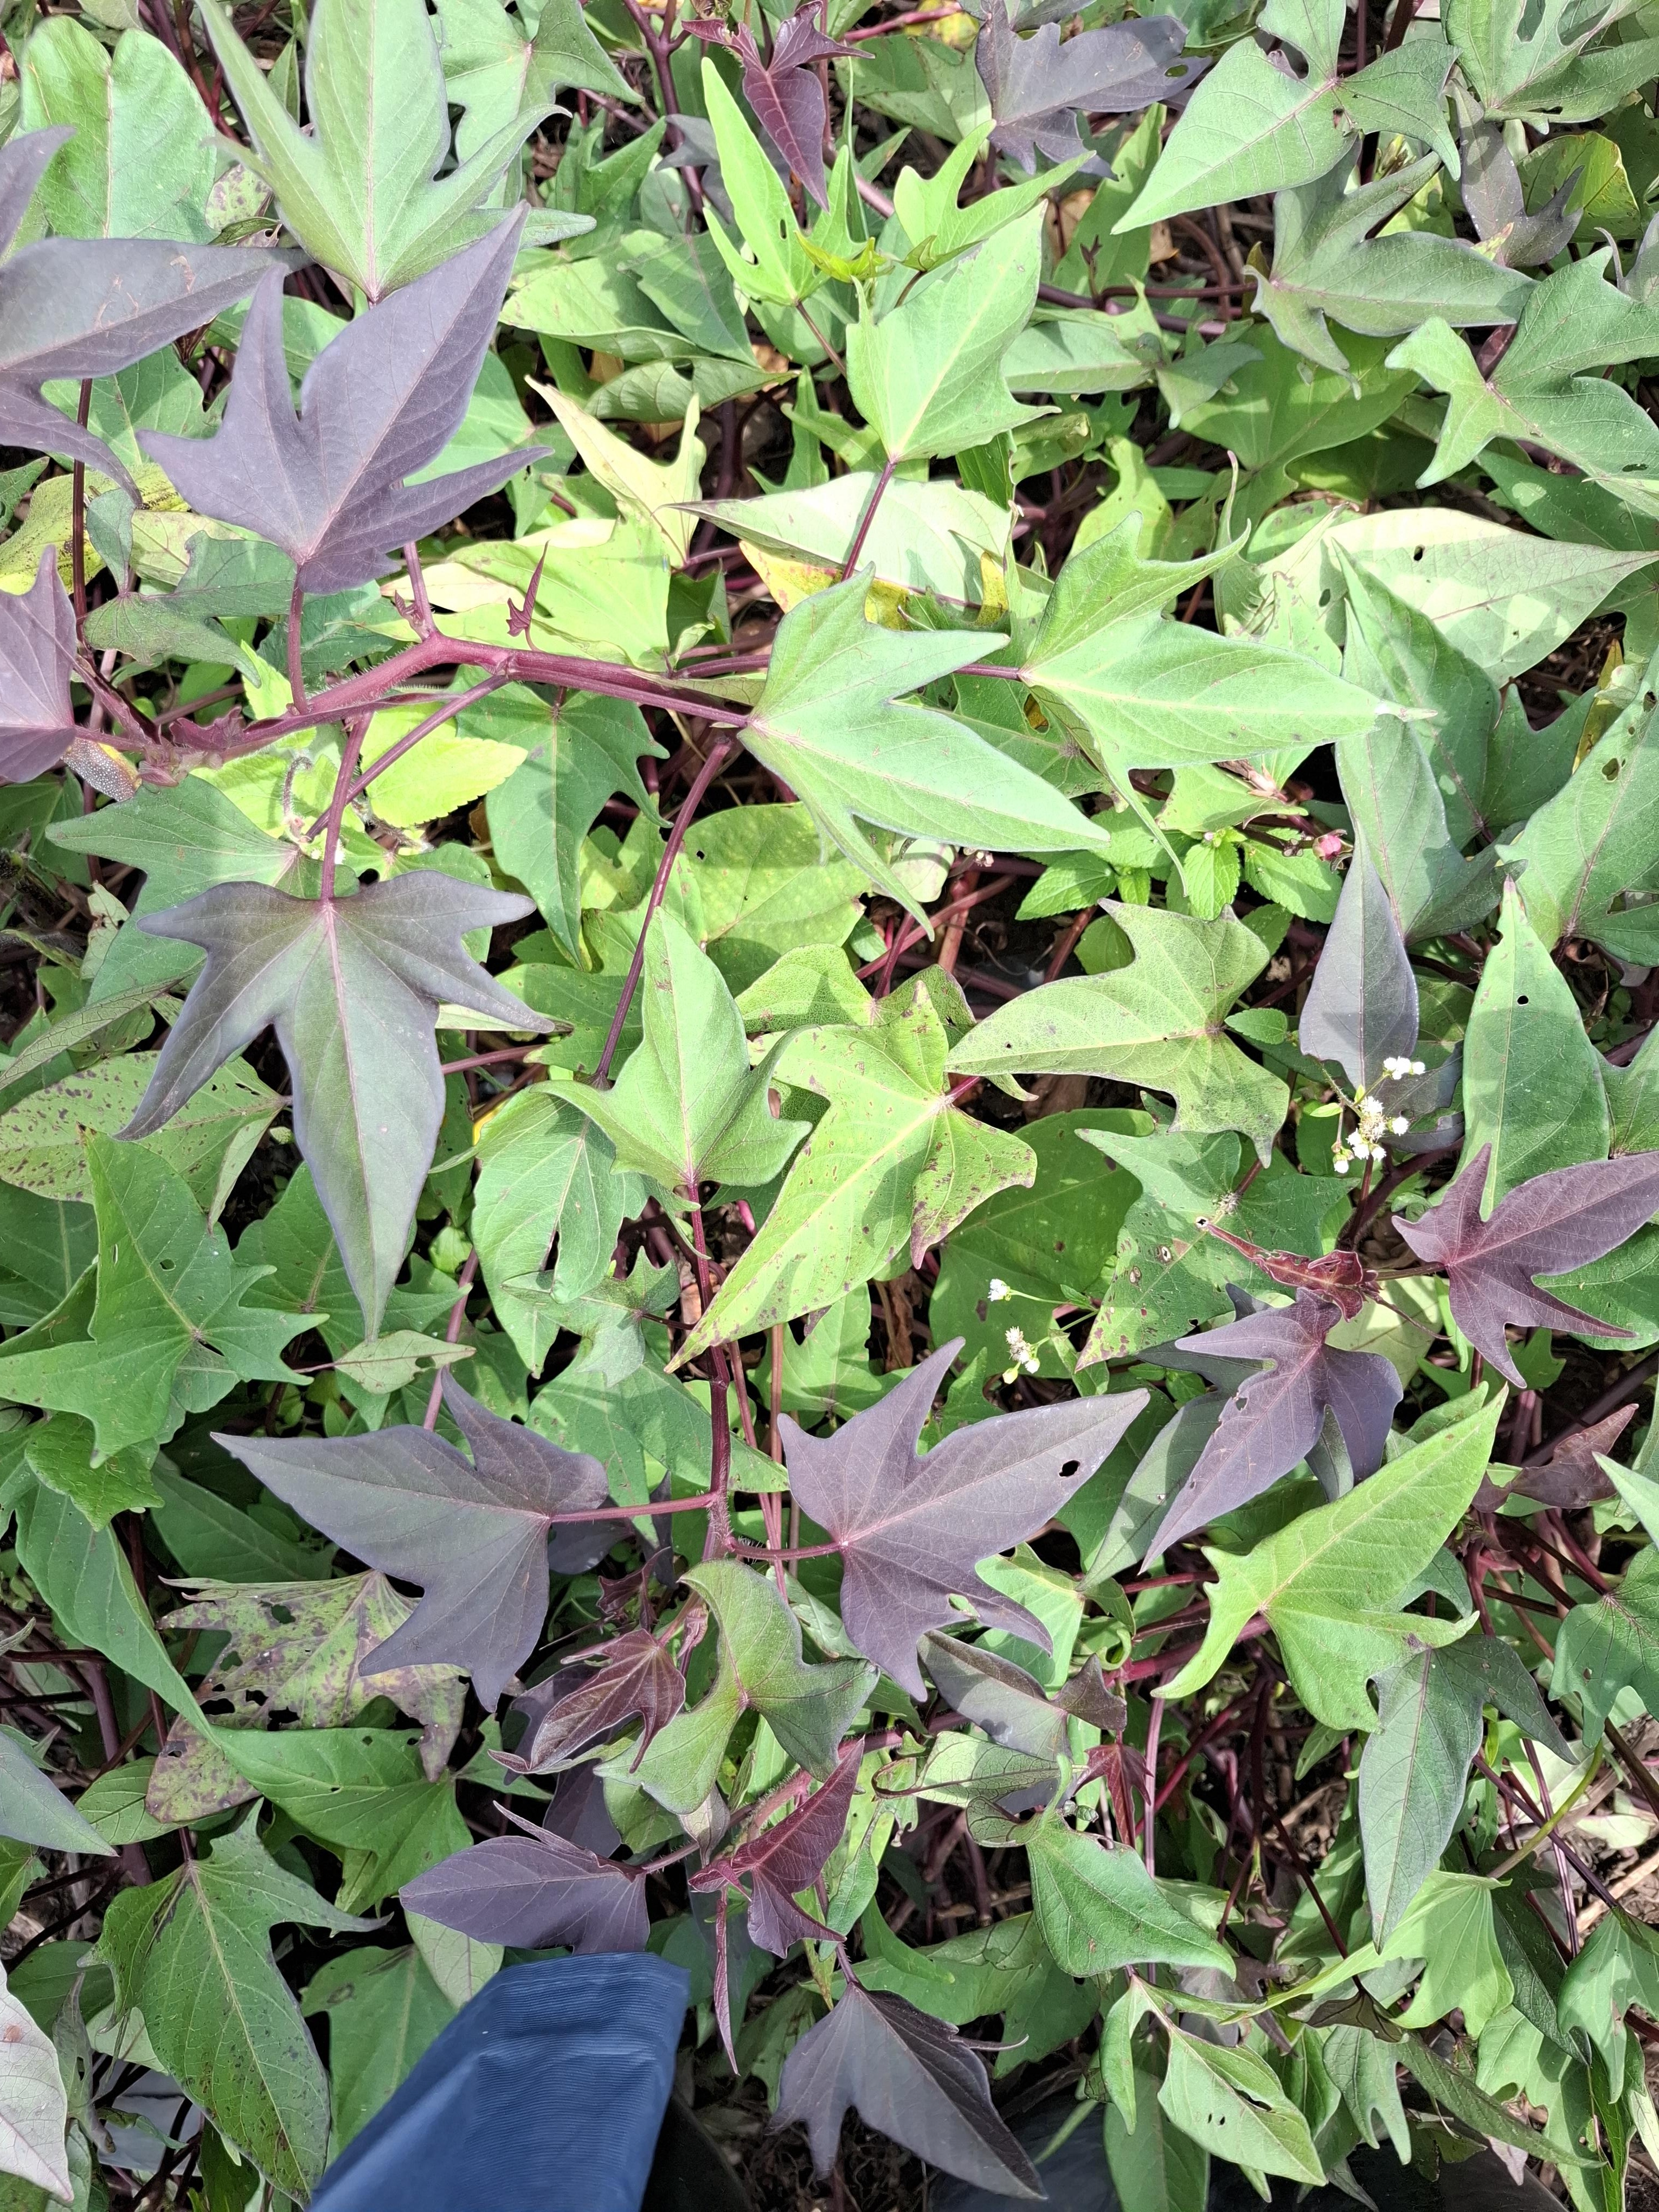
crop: sweet potato
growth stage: vegetative
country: Tanzania
